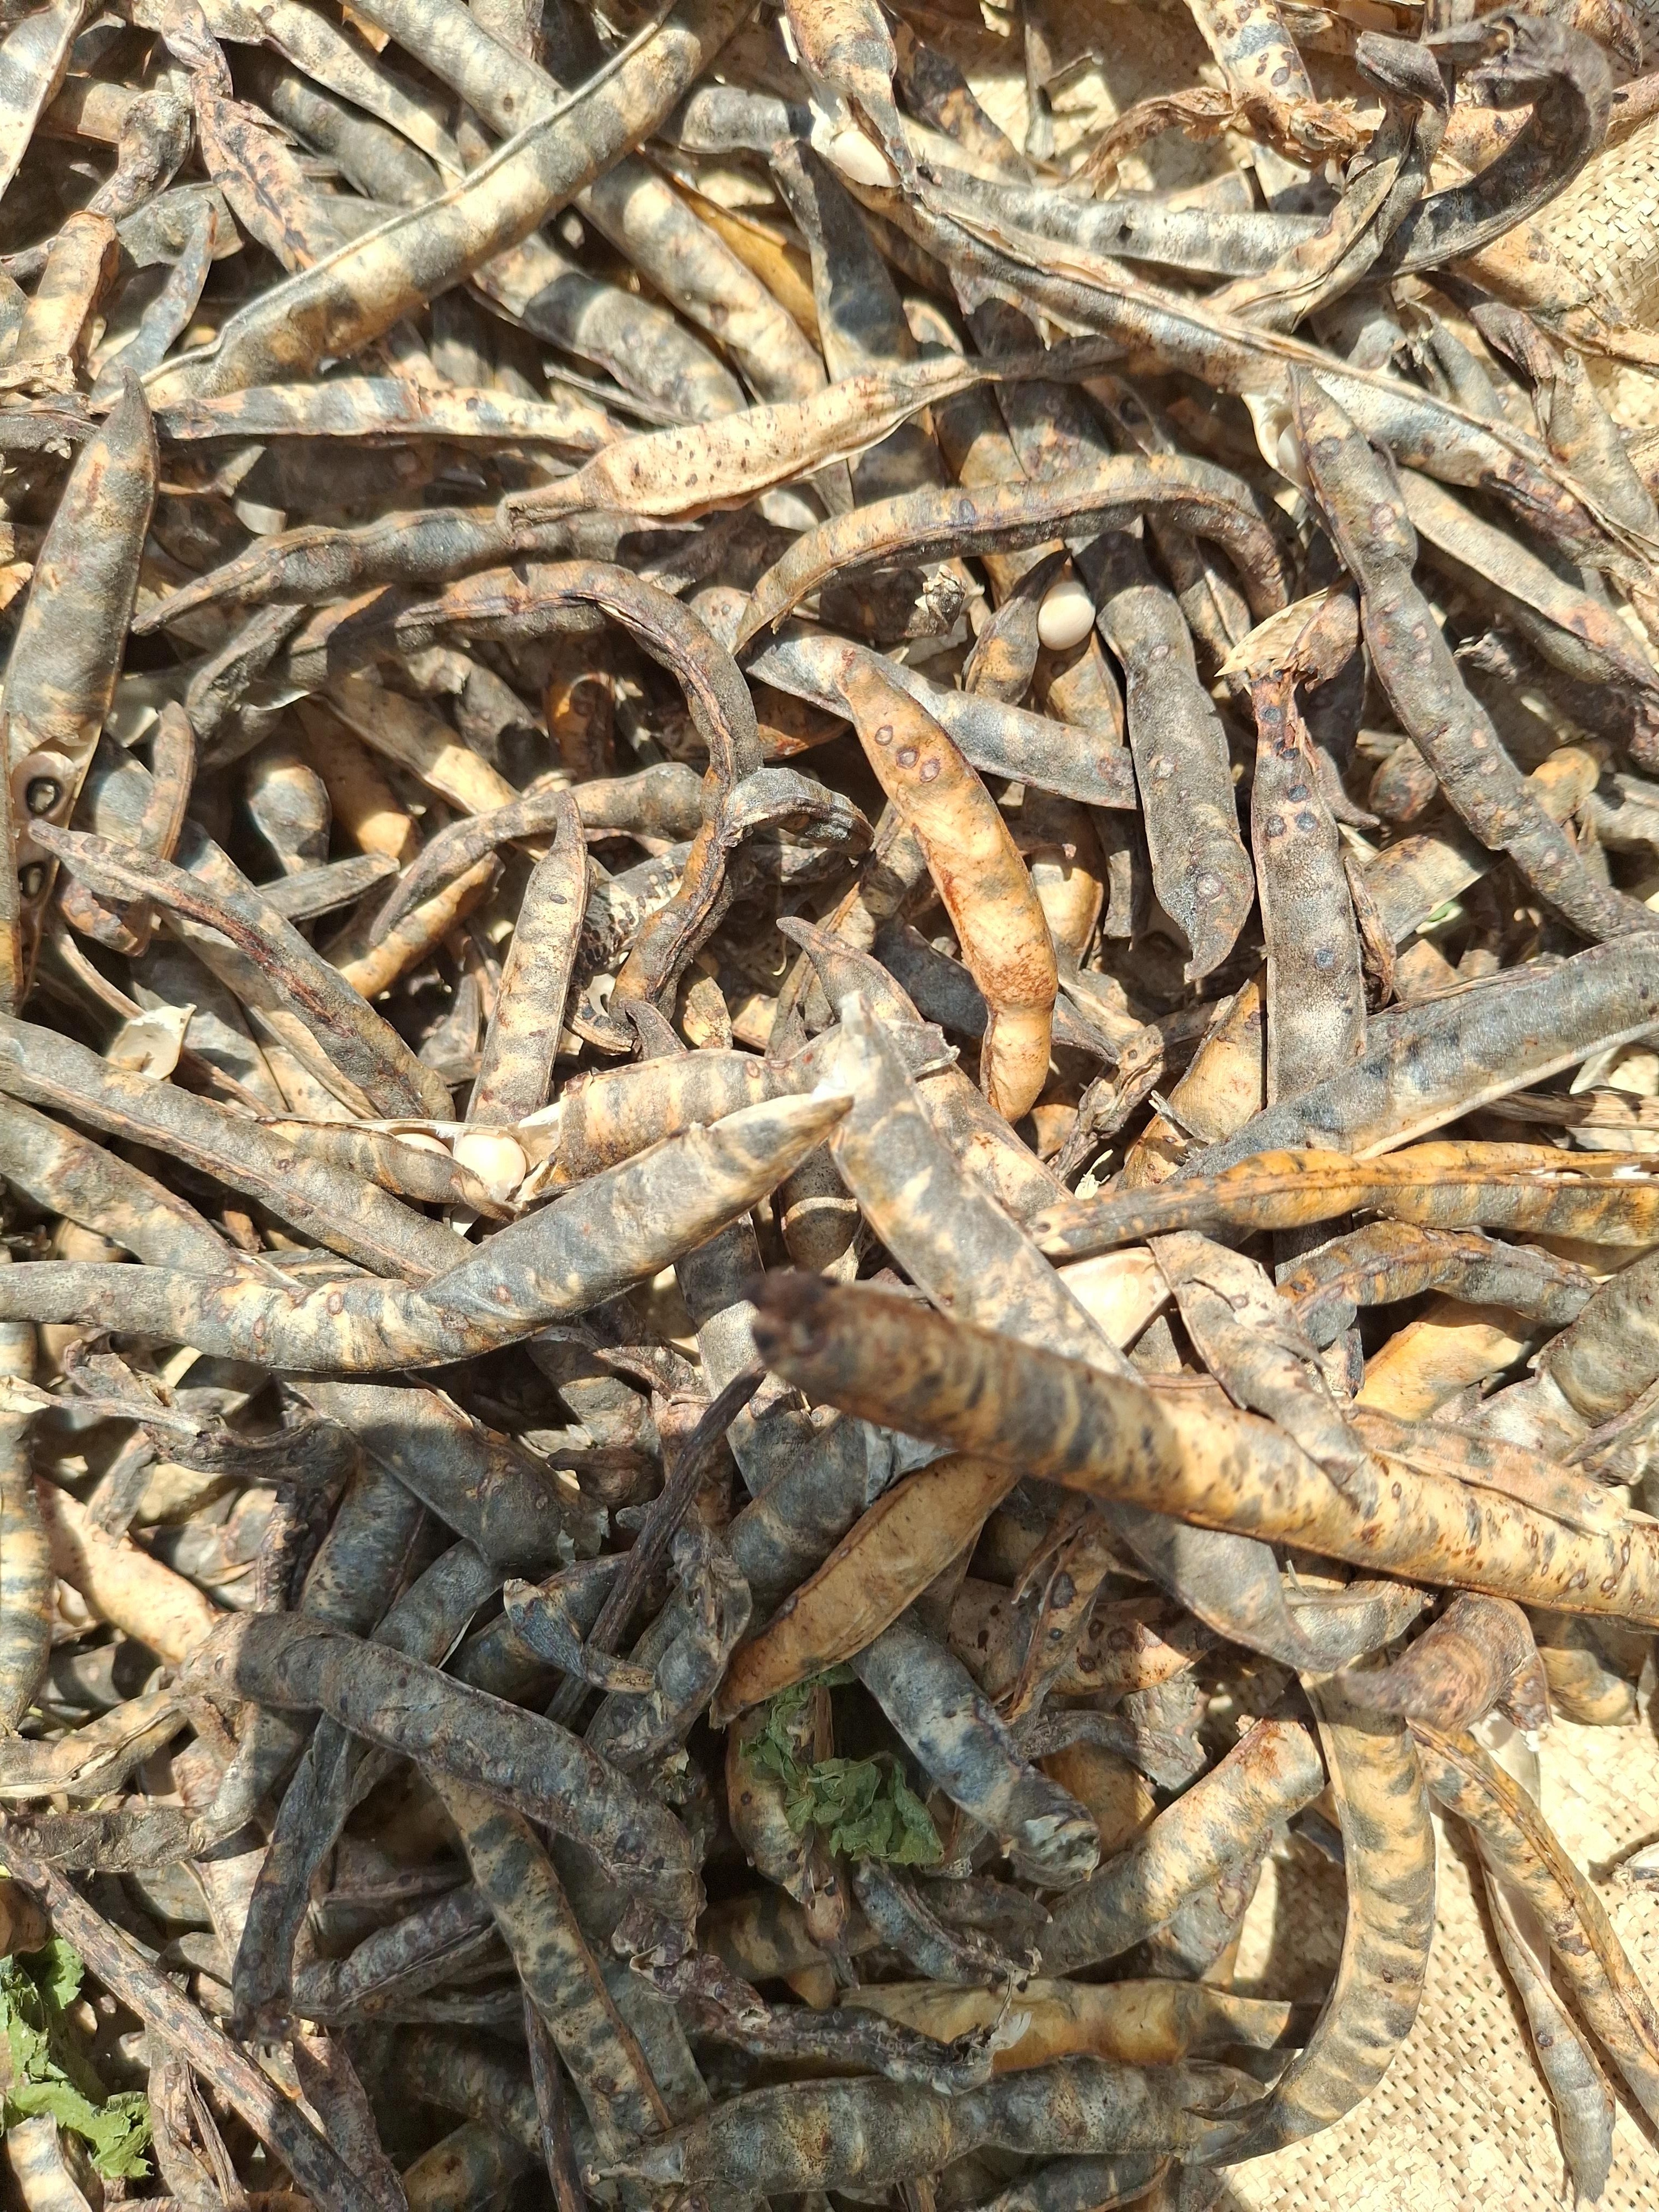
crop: cowpea
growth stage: harvest
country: Nigeria
